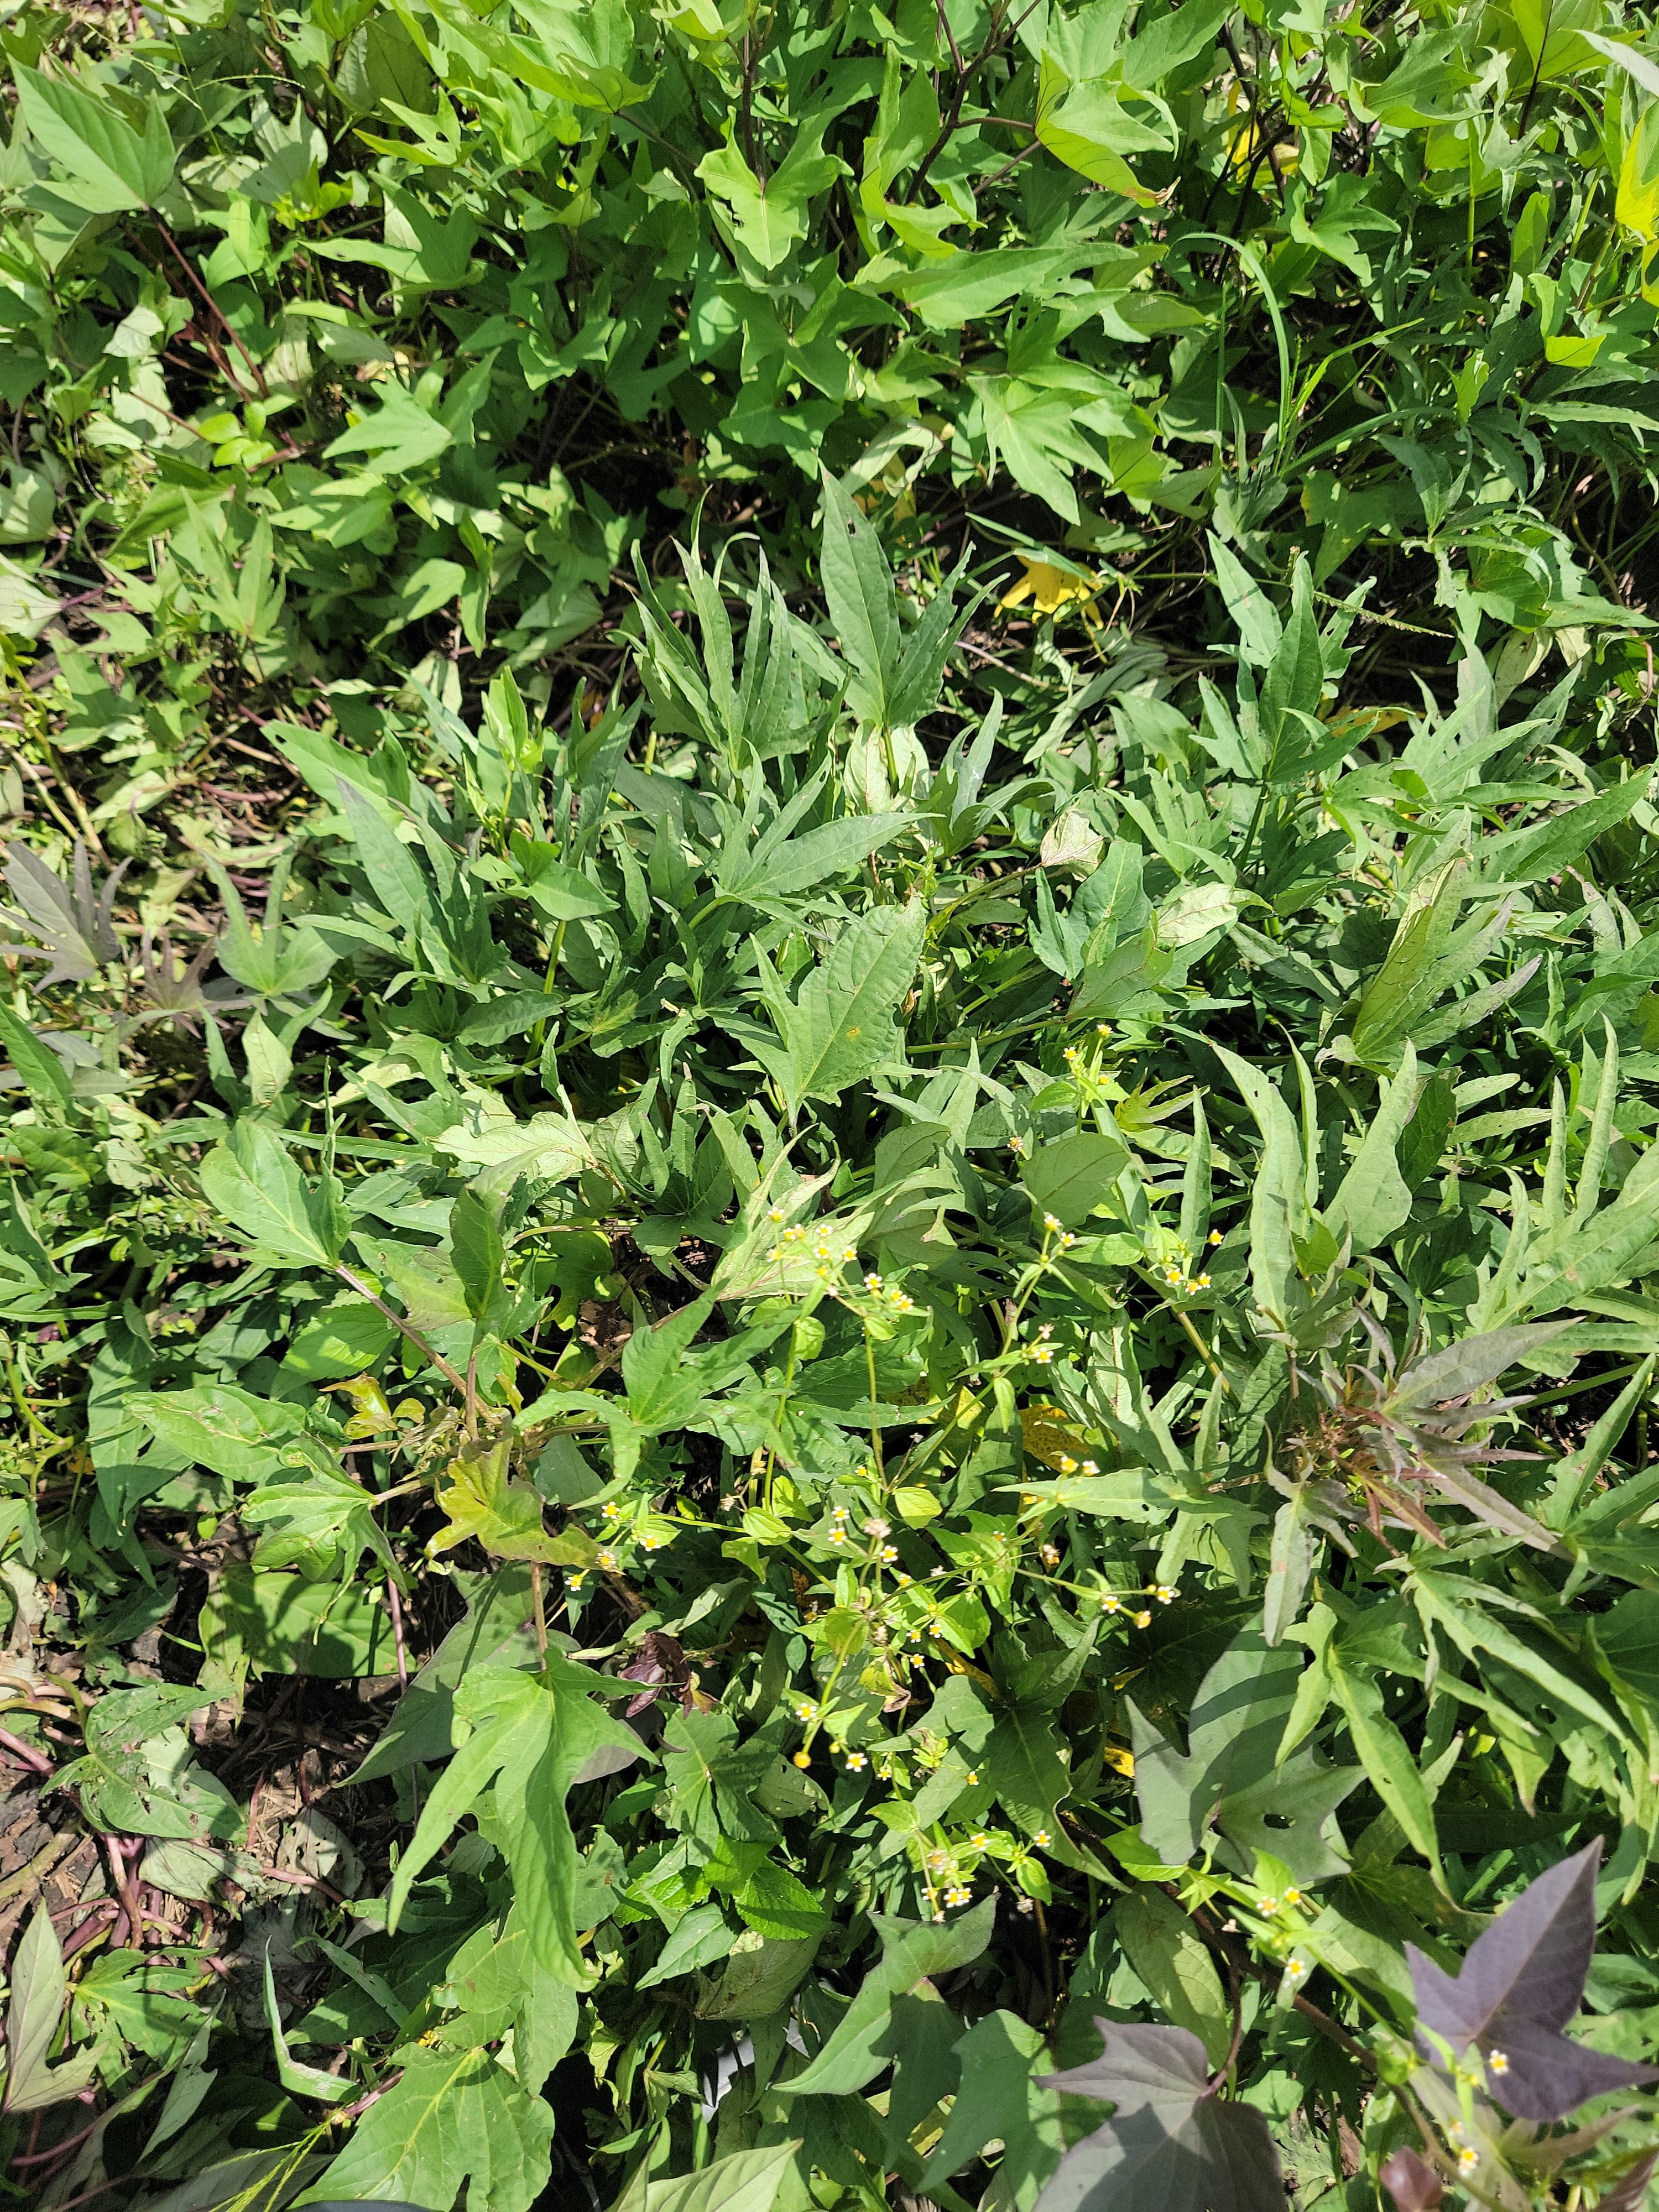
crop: sweet potato
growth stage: vegetative
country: Tanzania
